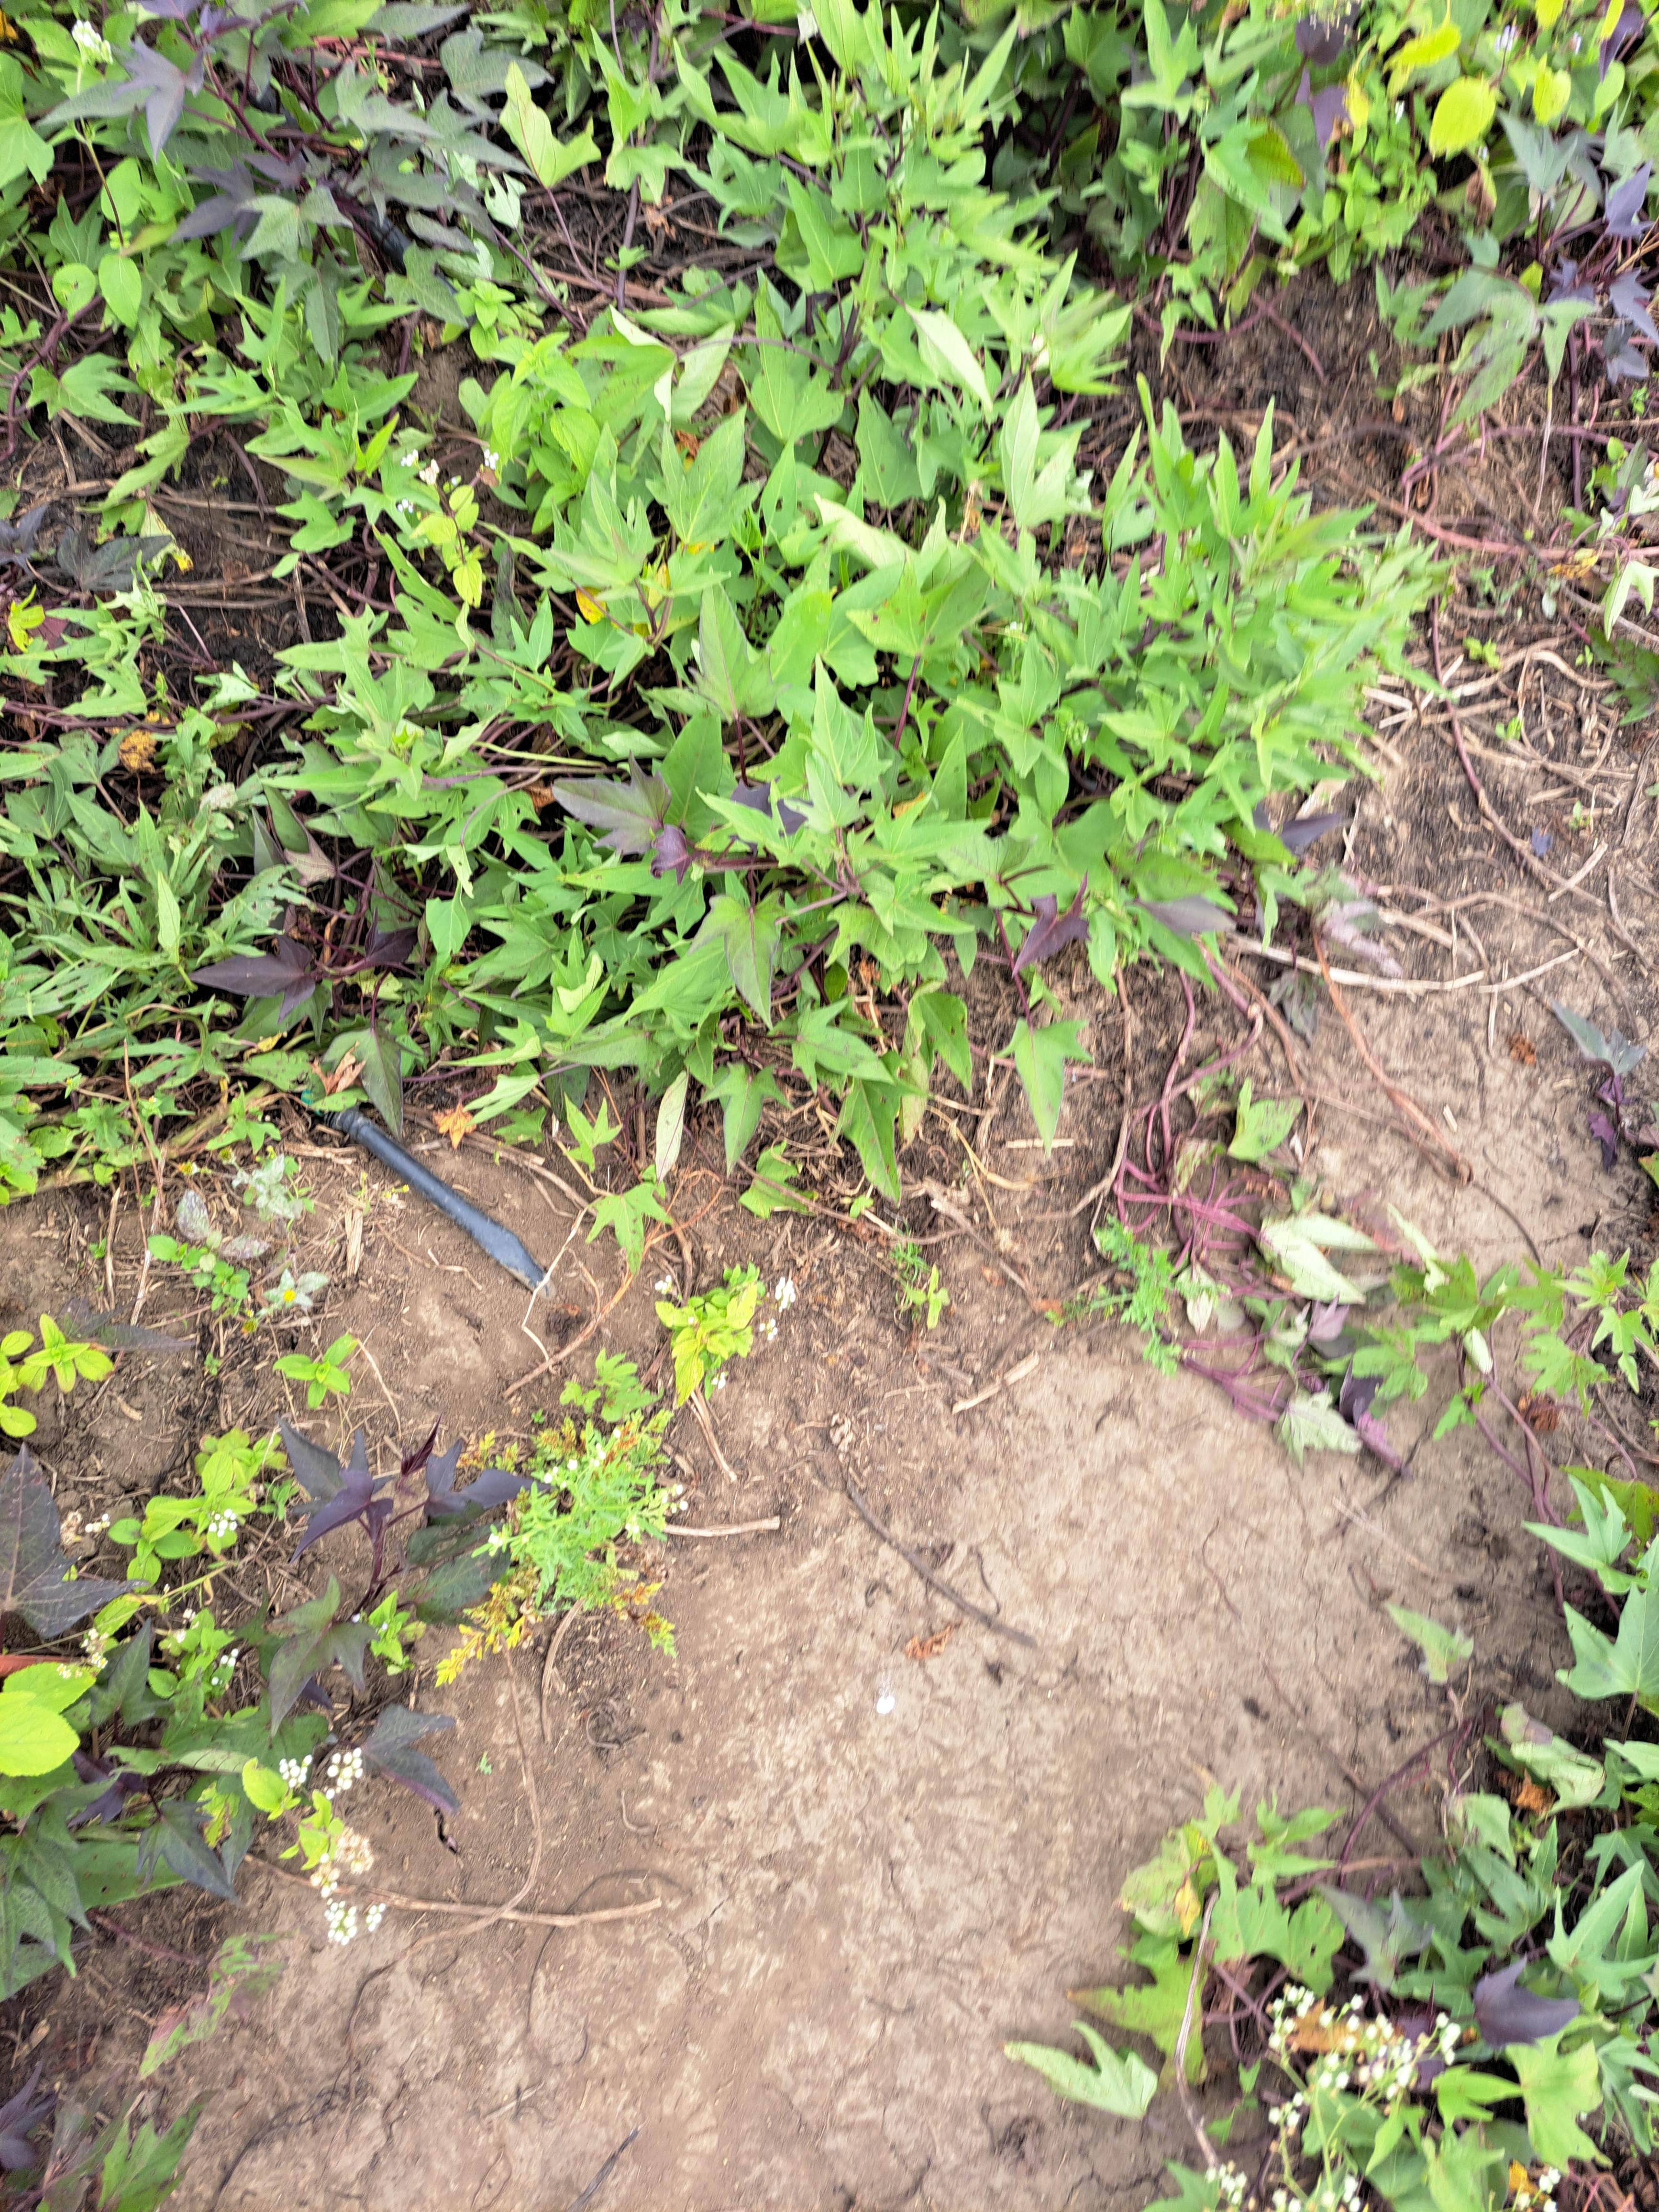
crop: sweet potato
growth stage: flowering
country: Tanzania
